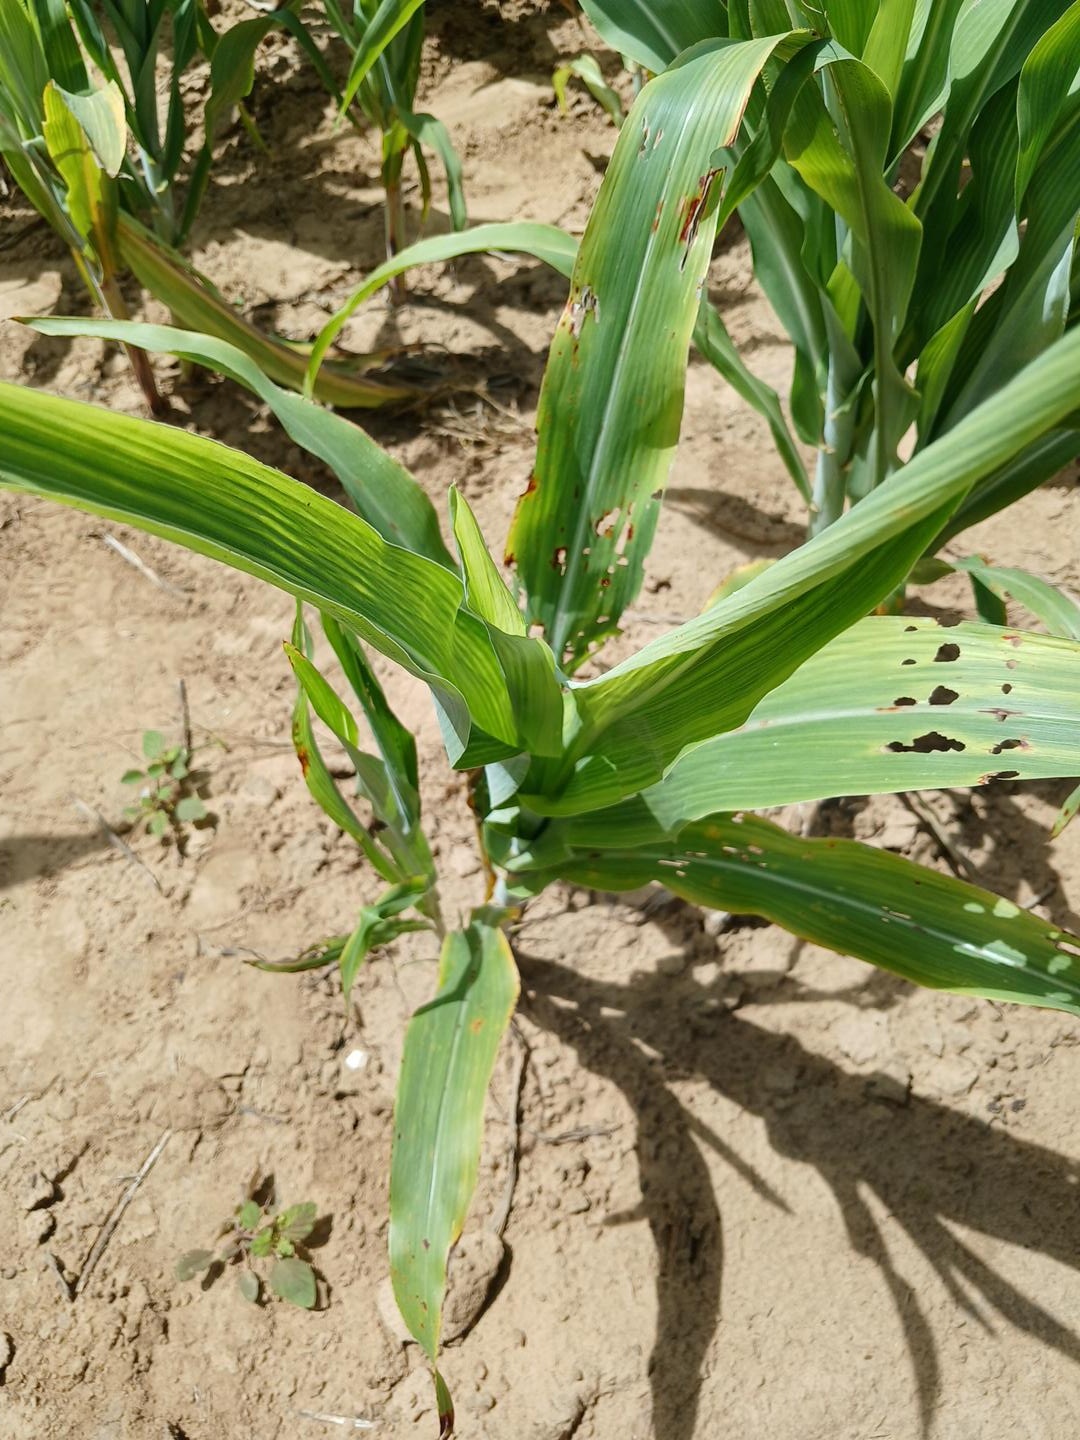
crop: sorghum
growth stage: vegetative
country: Senegal
